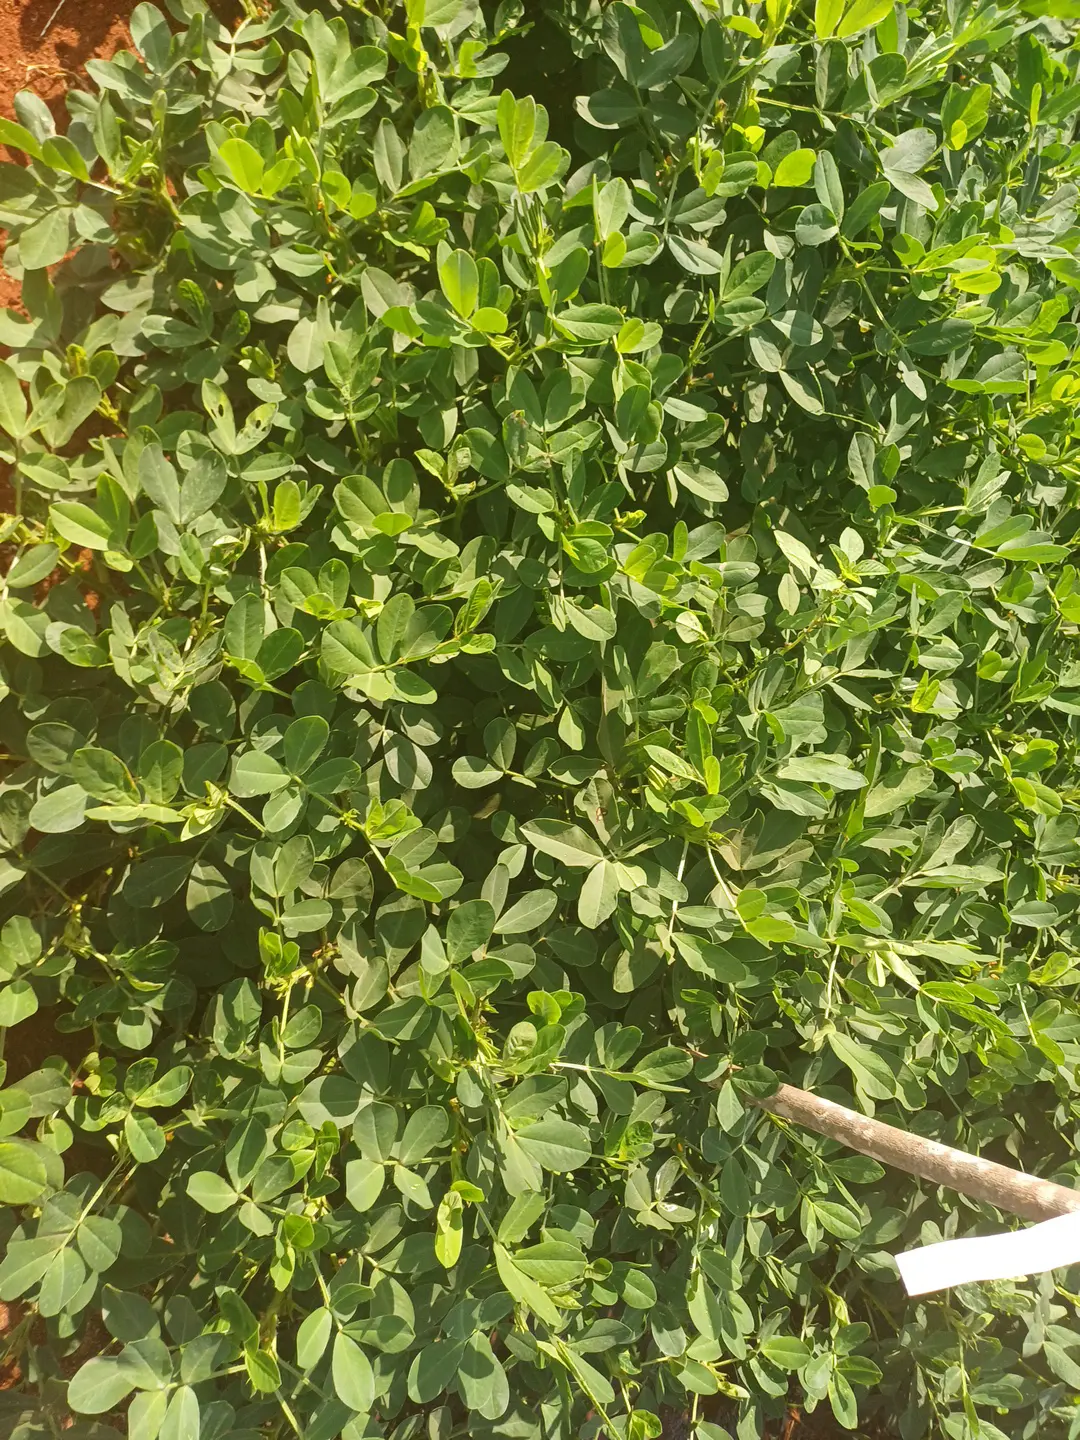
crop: groundnut
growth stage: pegging
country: Kenya
